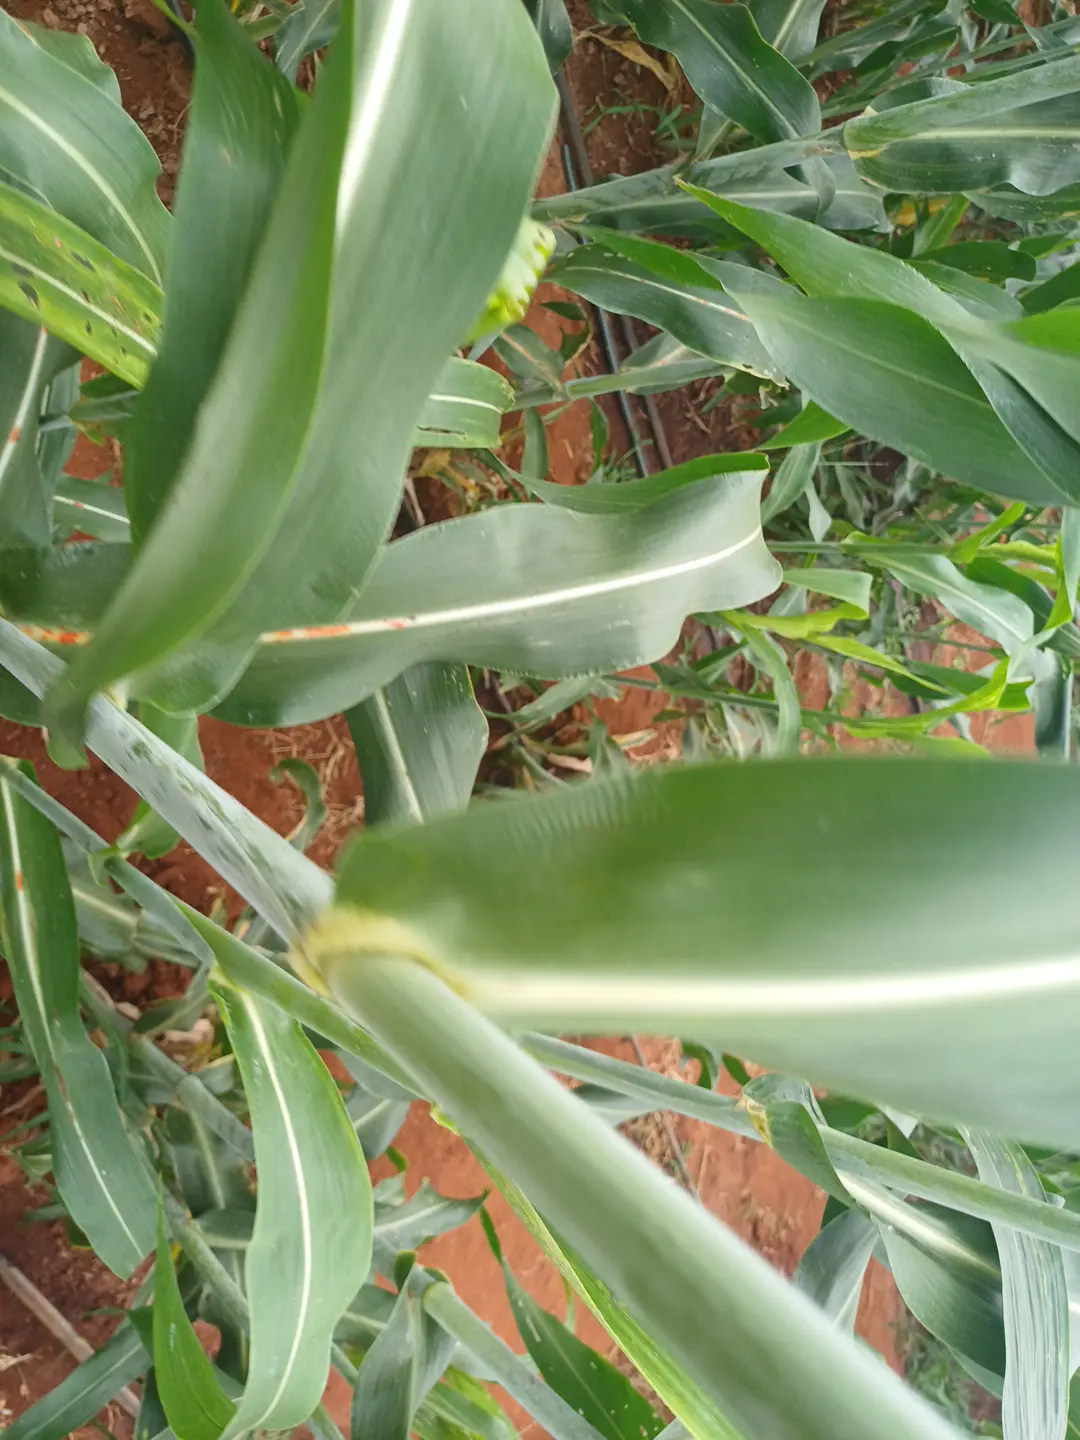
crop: sorghum
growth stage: flowering
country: Kenya
